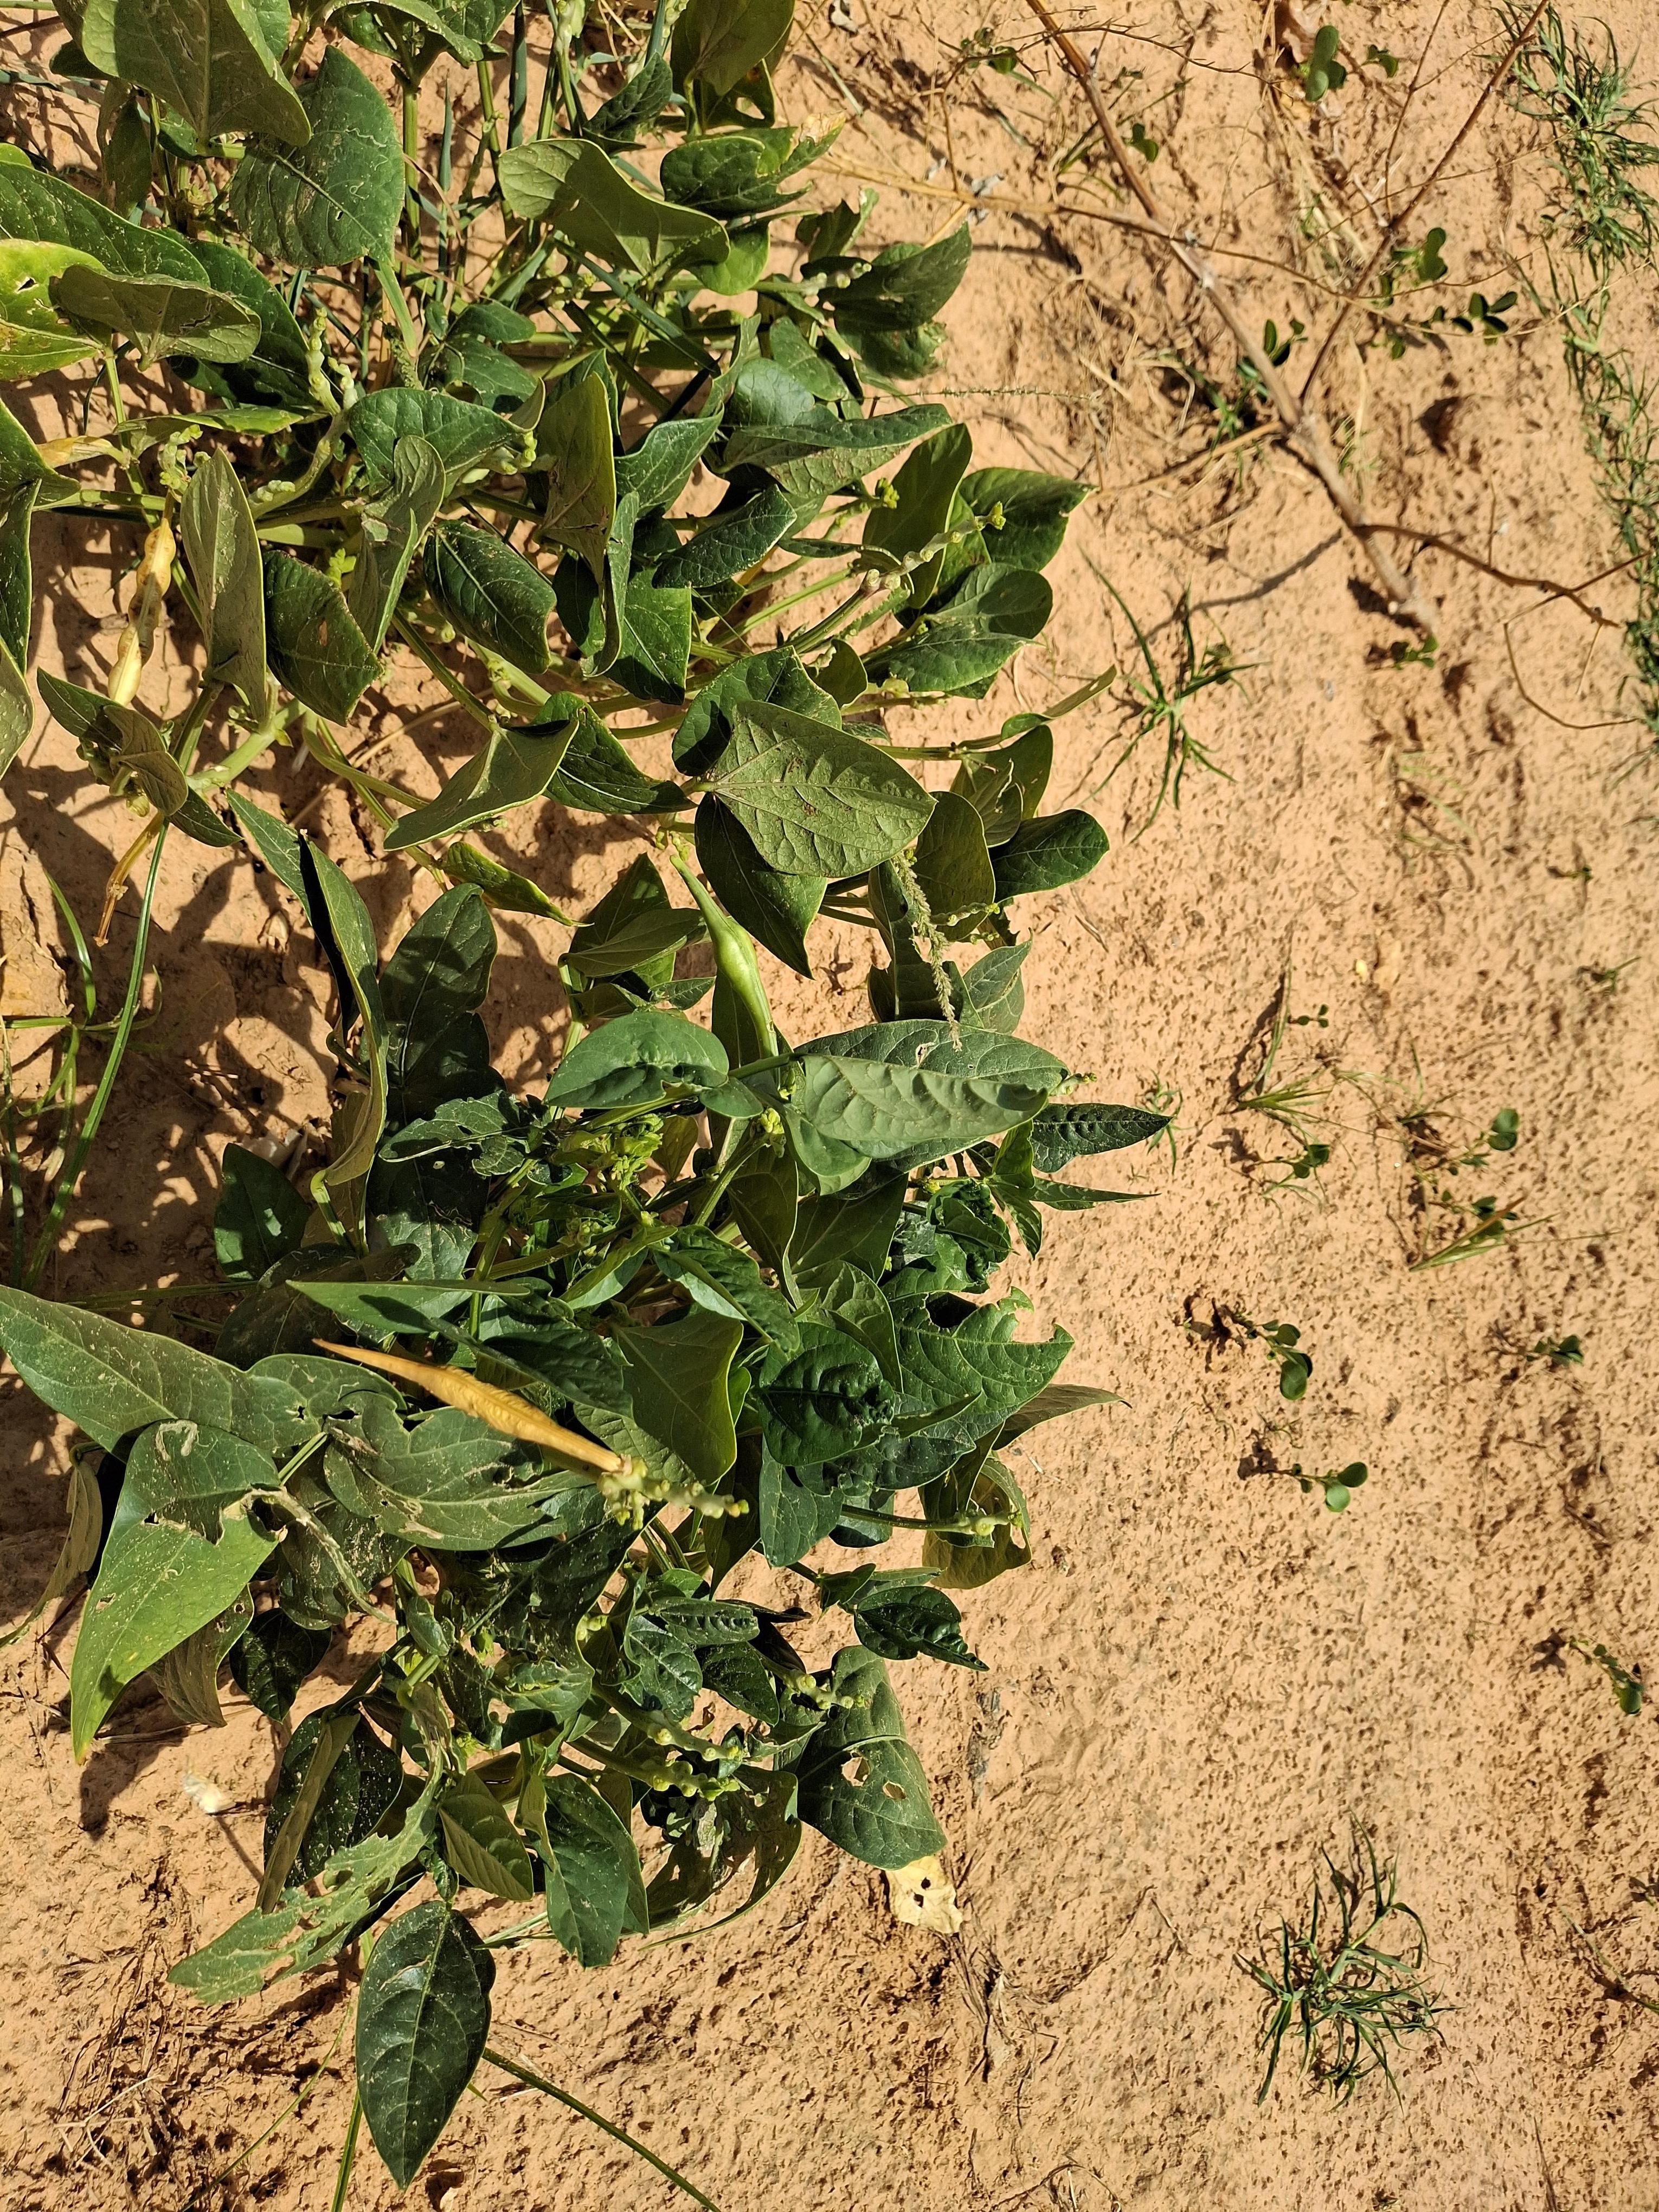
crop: cowpea
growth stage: harvest maturity
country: Nigeria
